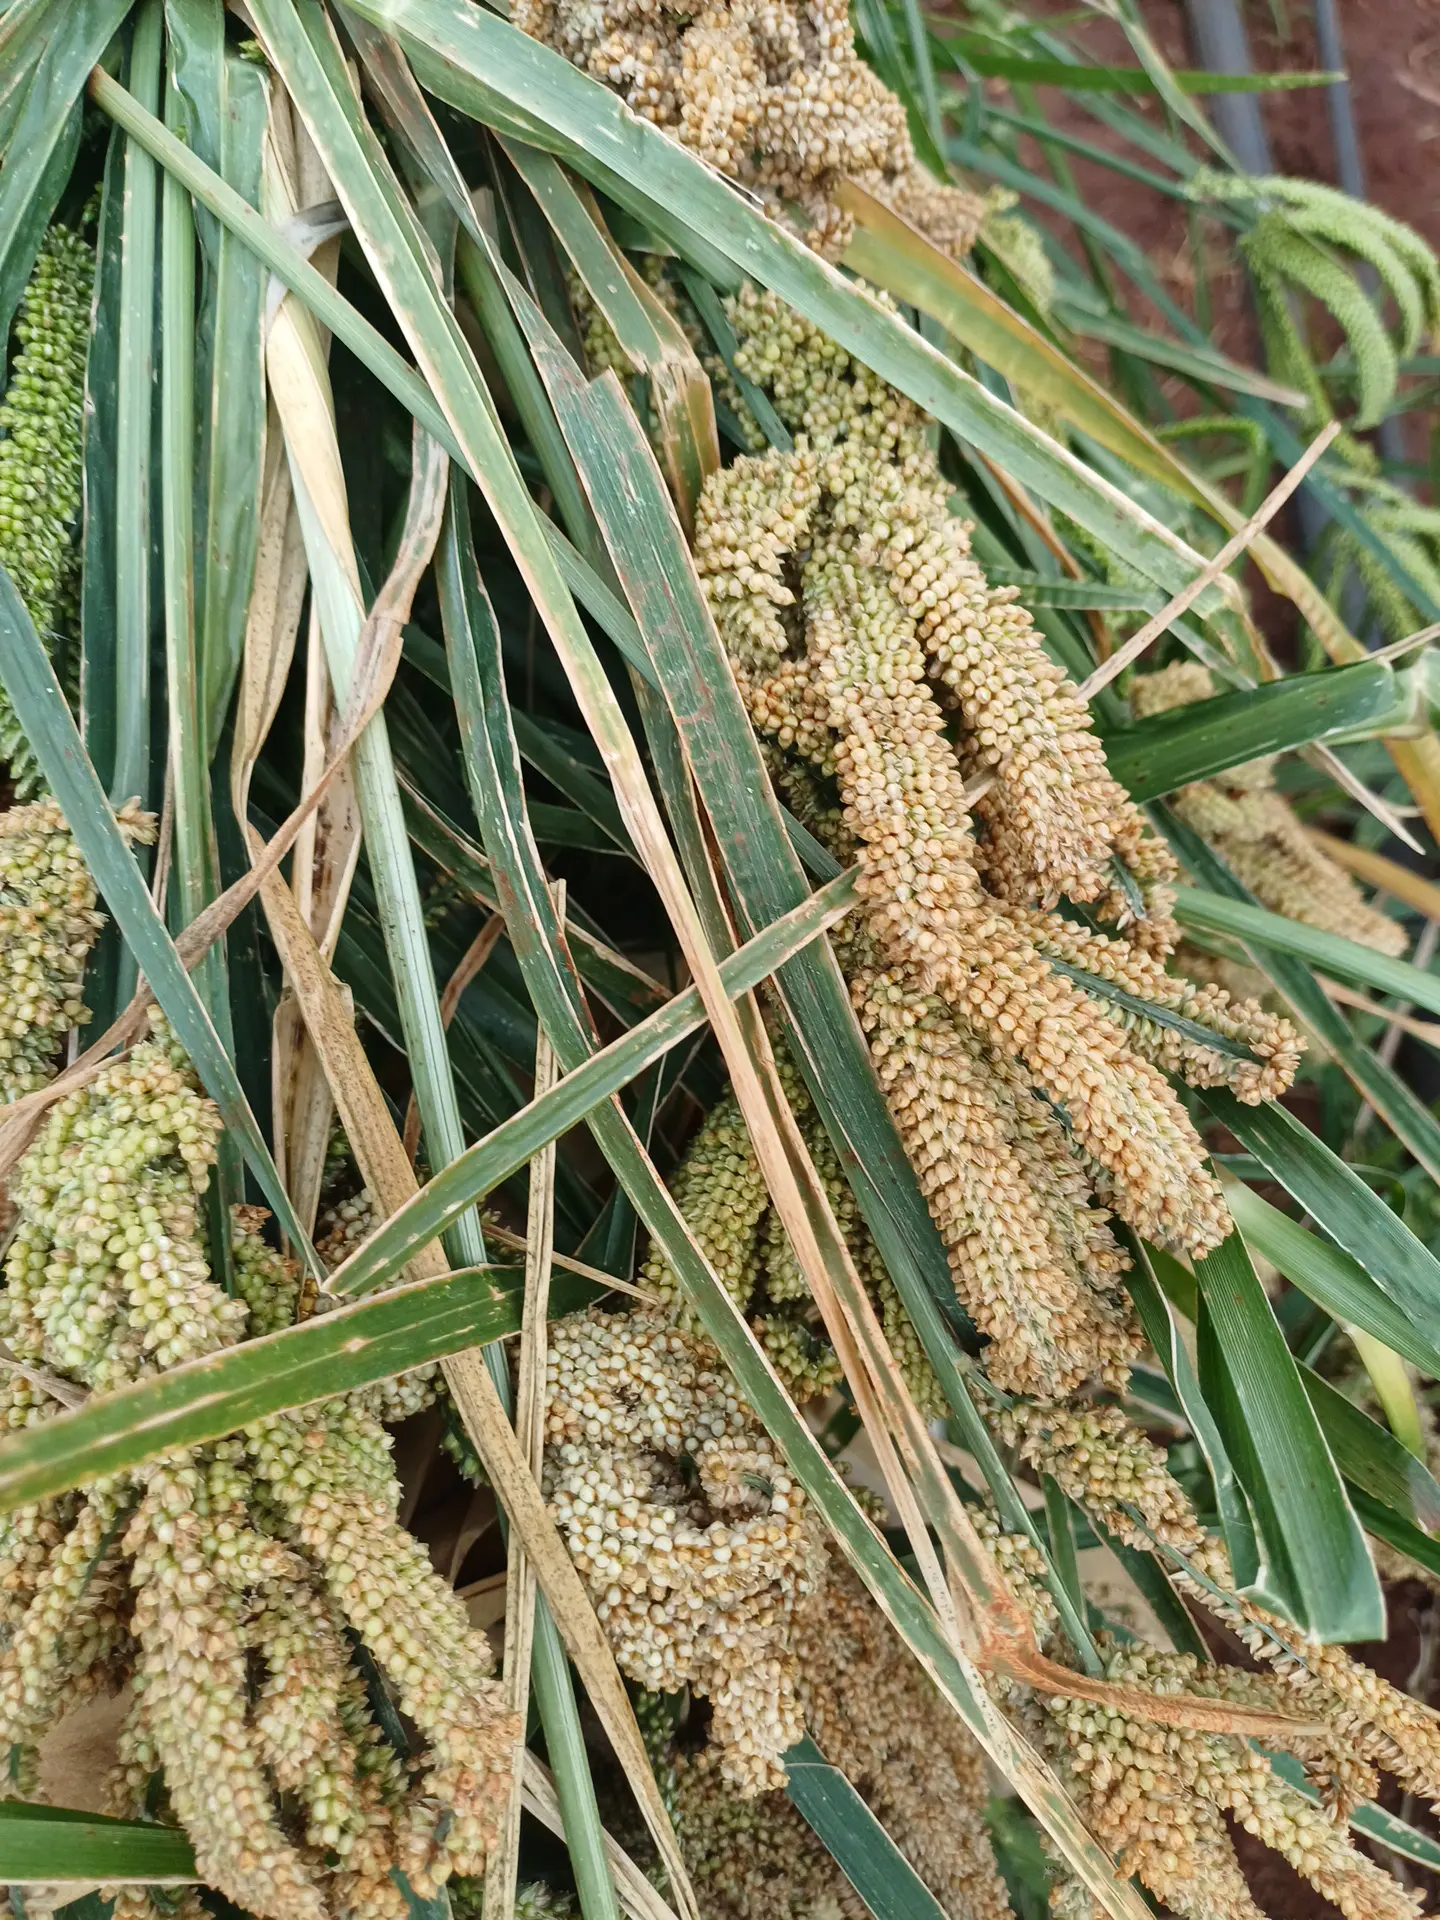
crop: finger millet
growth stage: filling grain
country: Kenya
